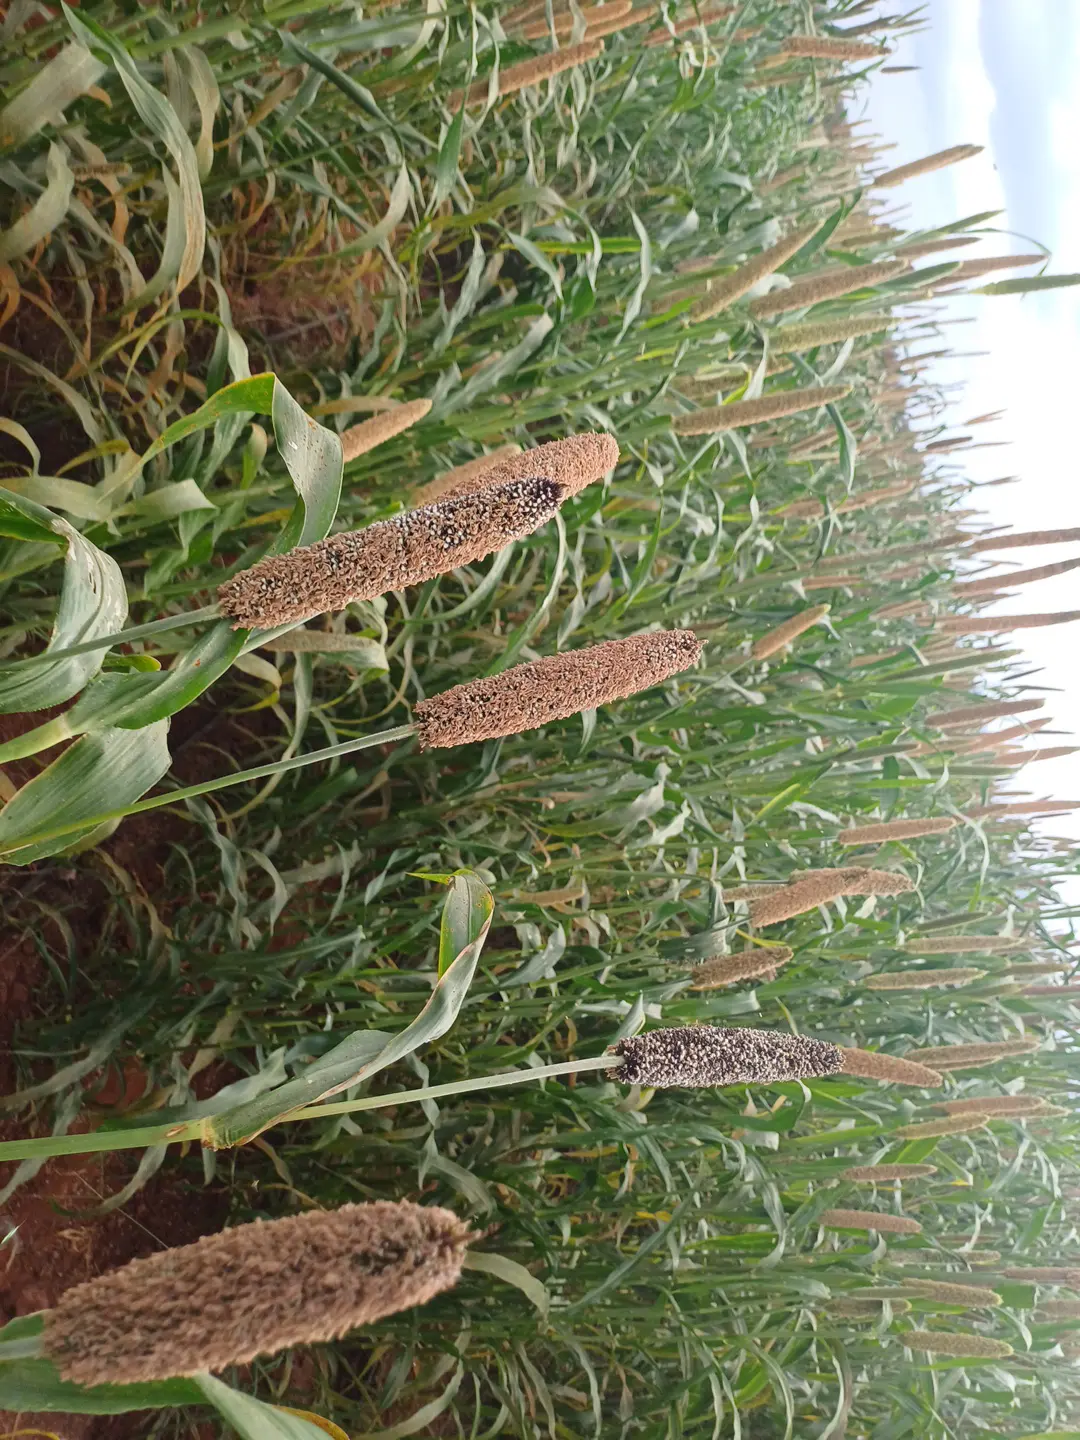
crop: pearl millet
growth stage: filling grain
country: Kenya
